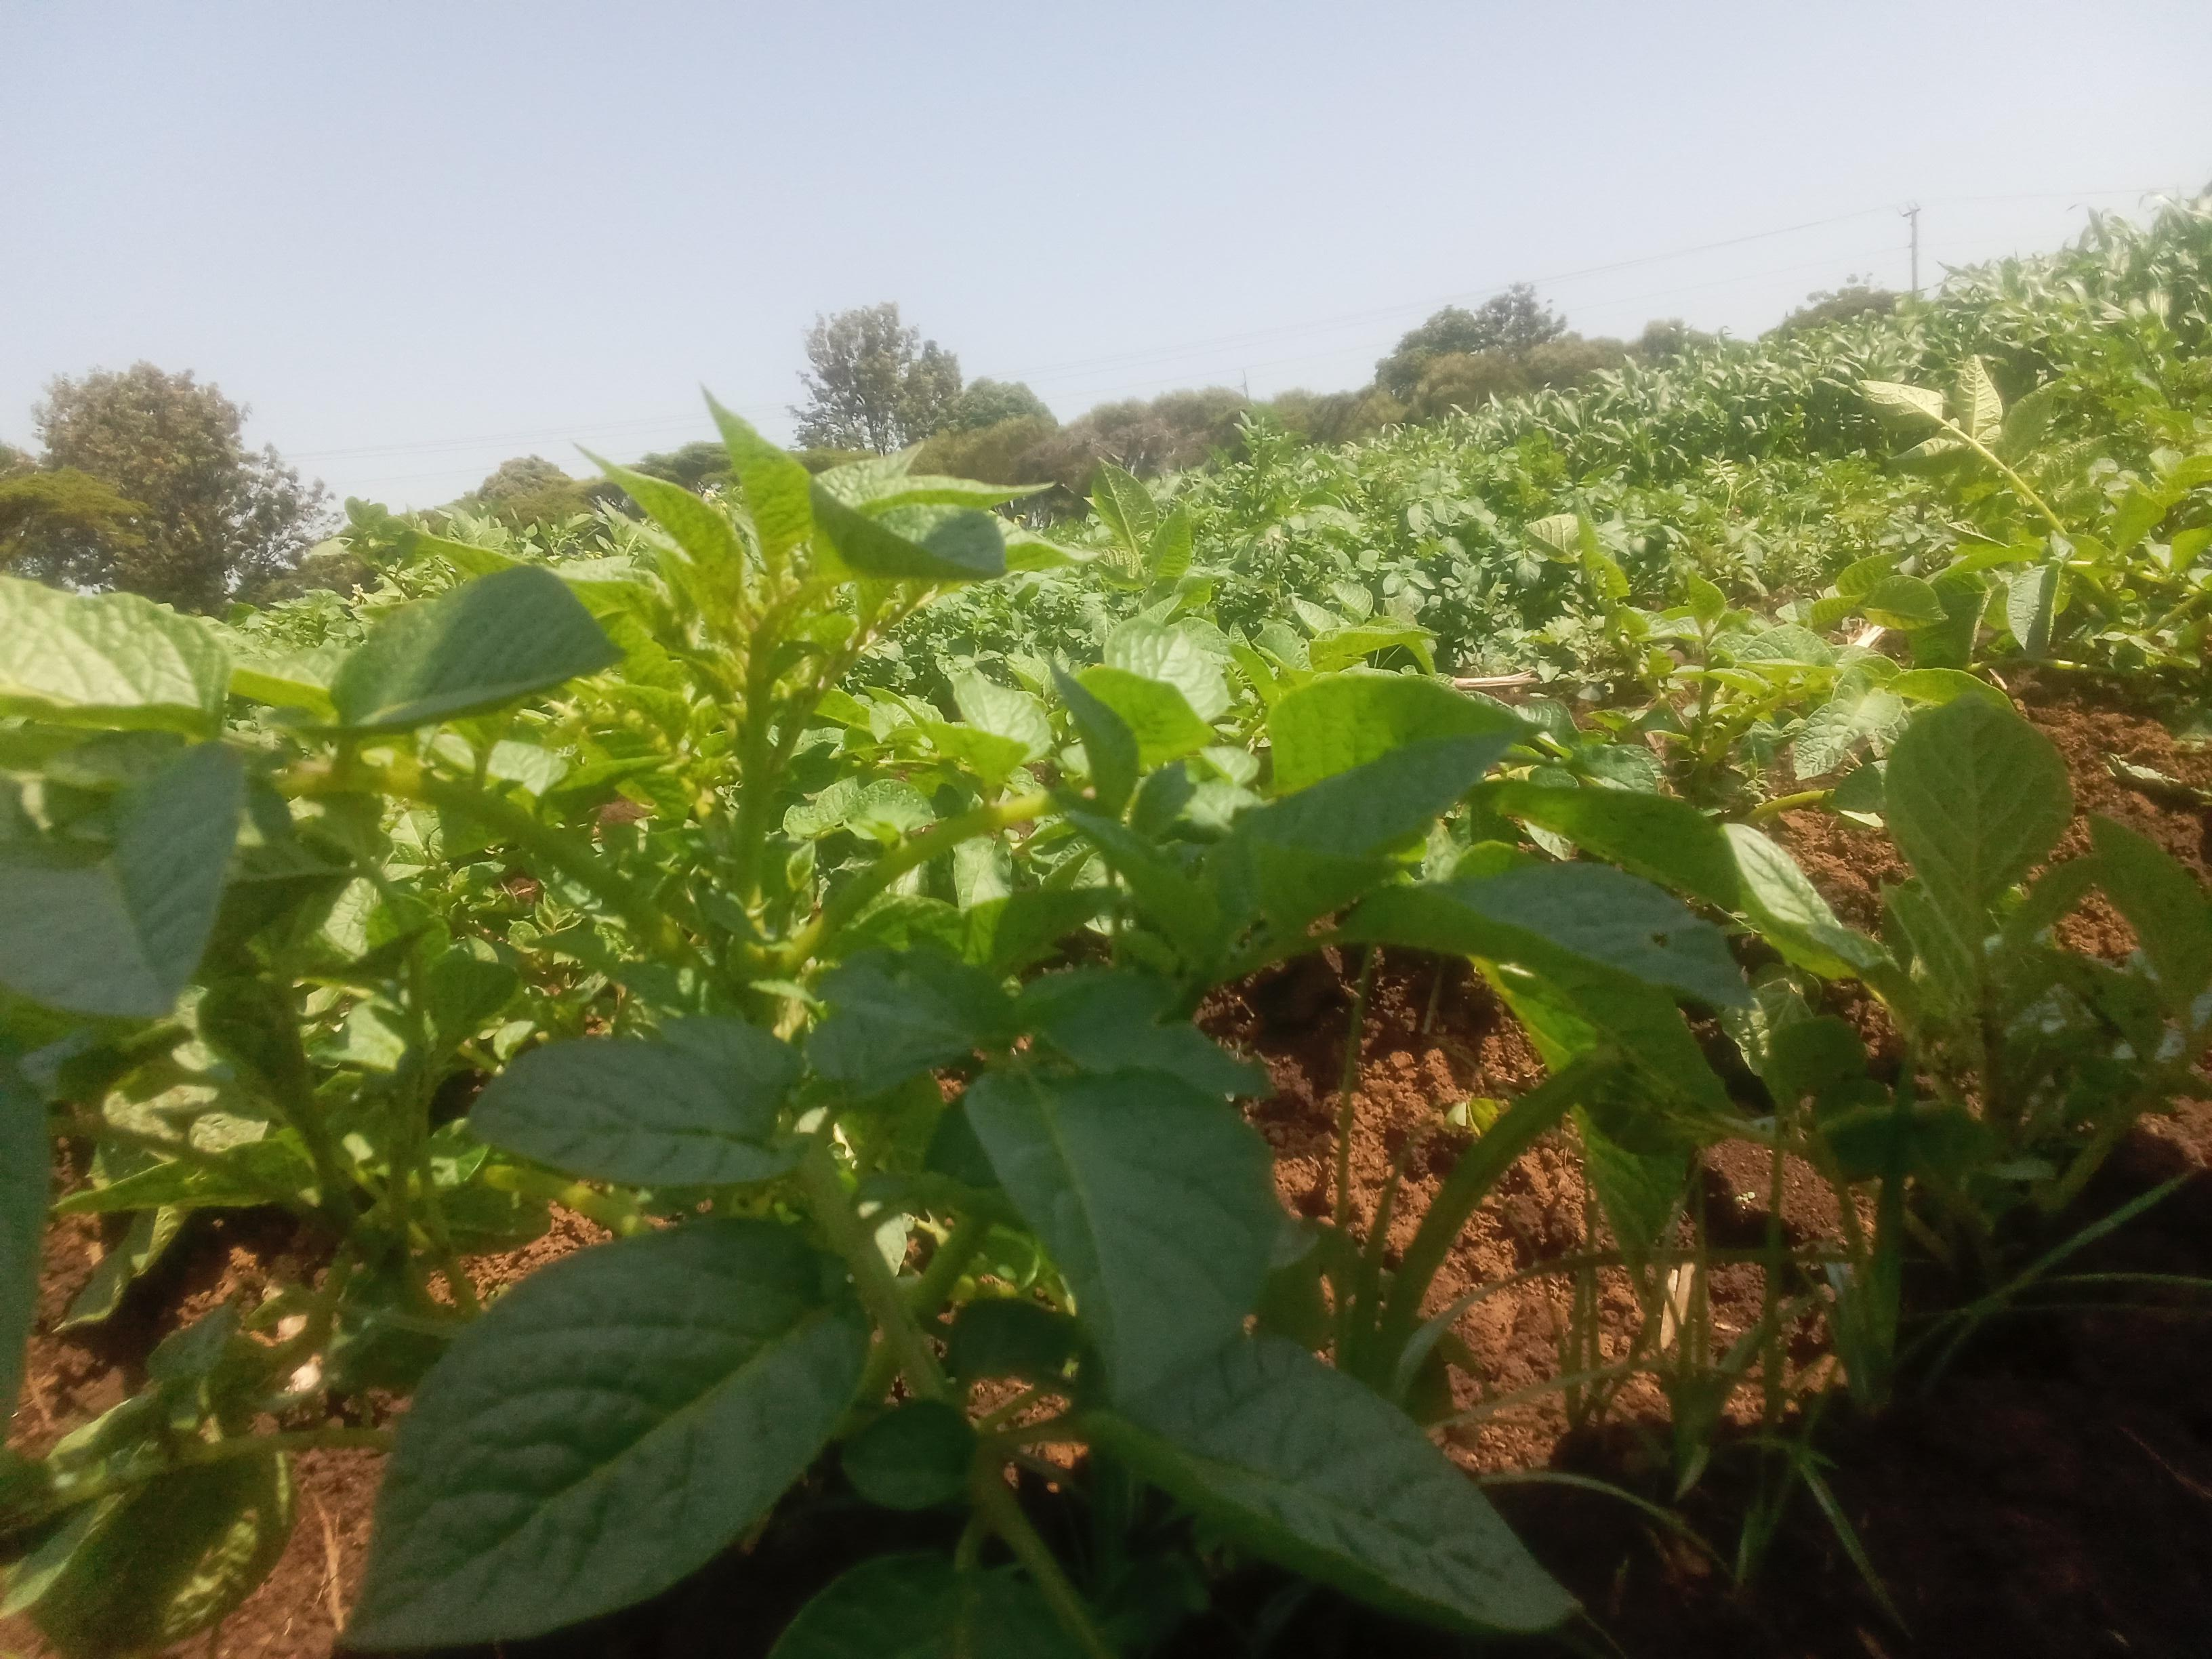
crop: potato
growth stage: vegetative
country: Kenya
